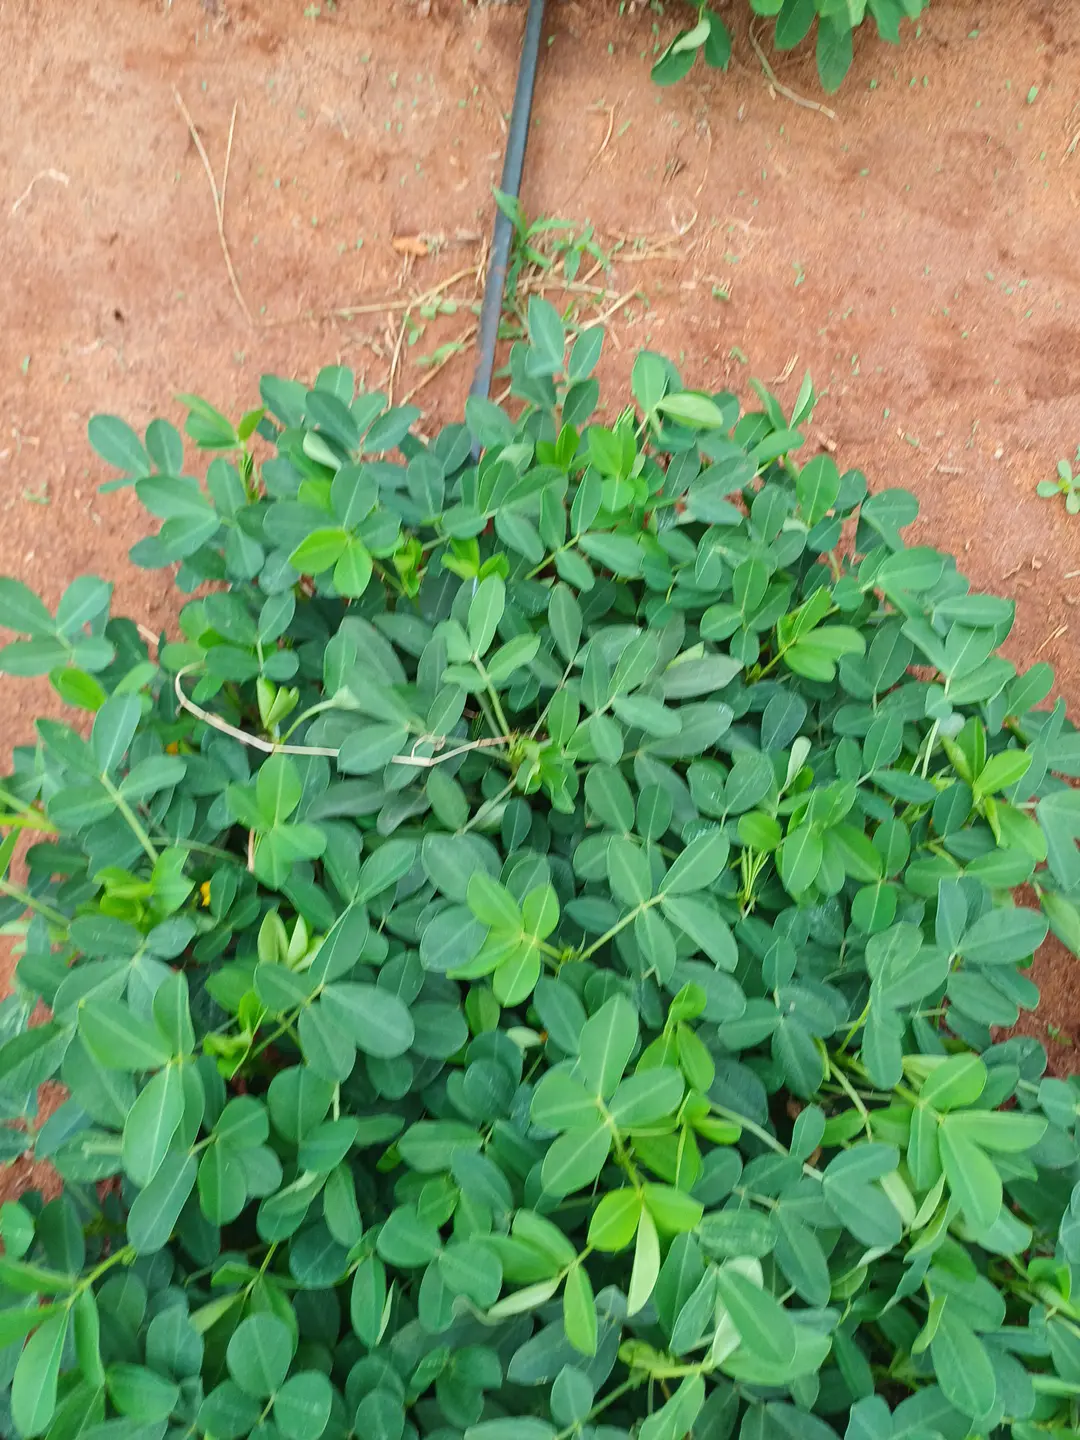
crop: groundnut
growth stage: flowering
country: Kenya
